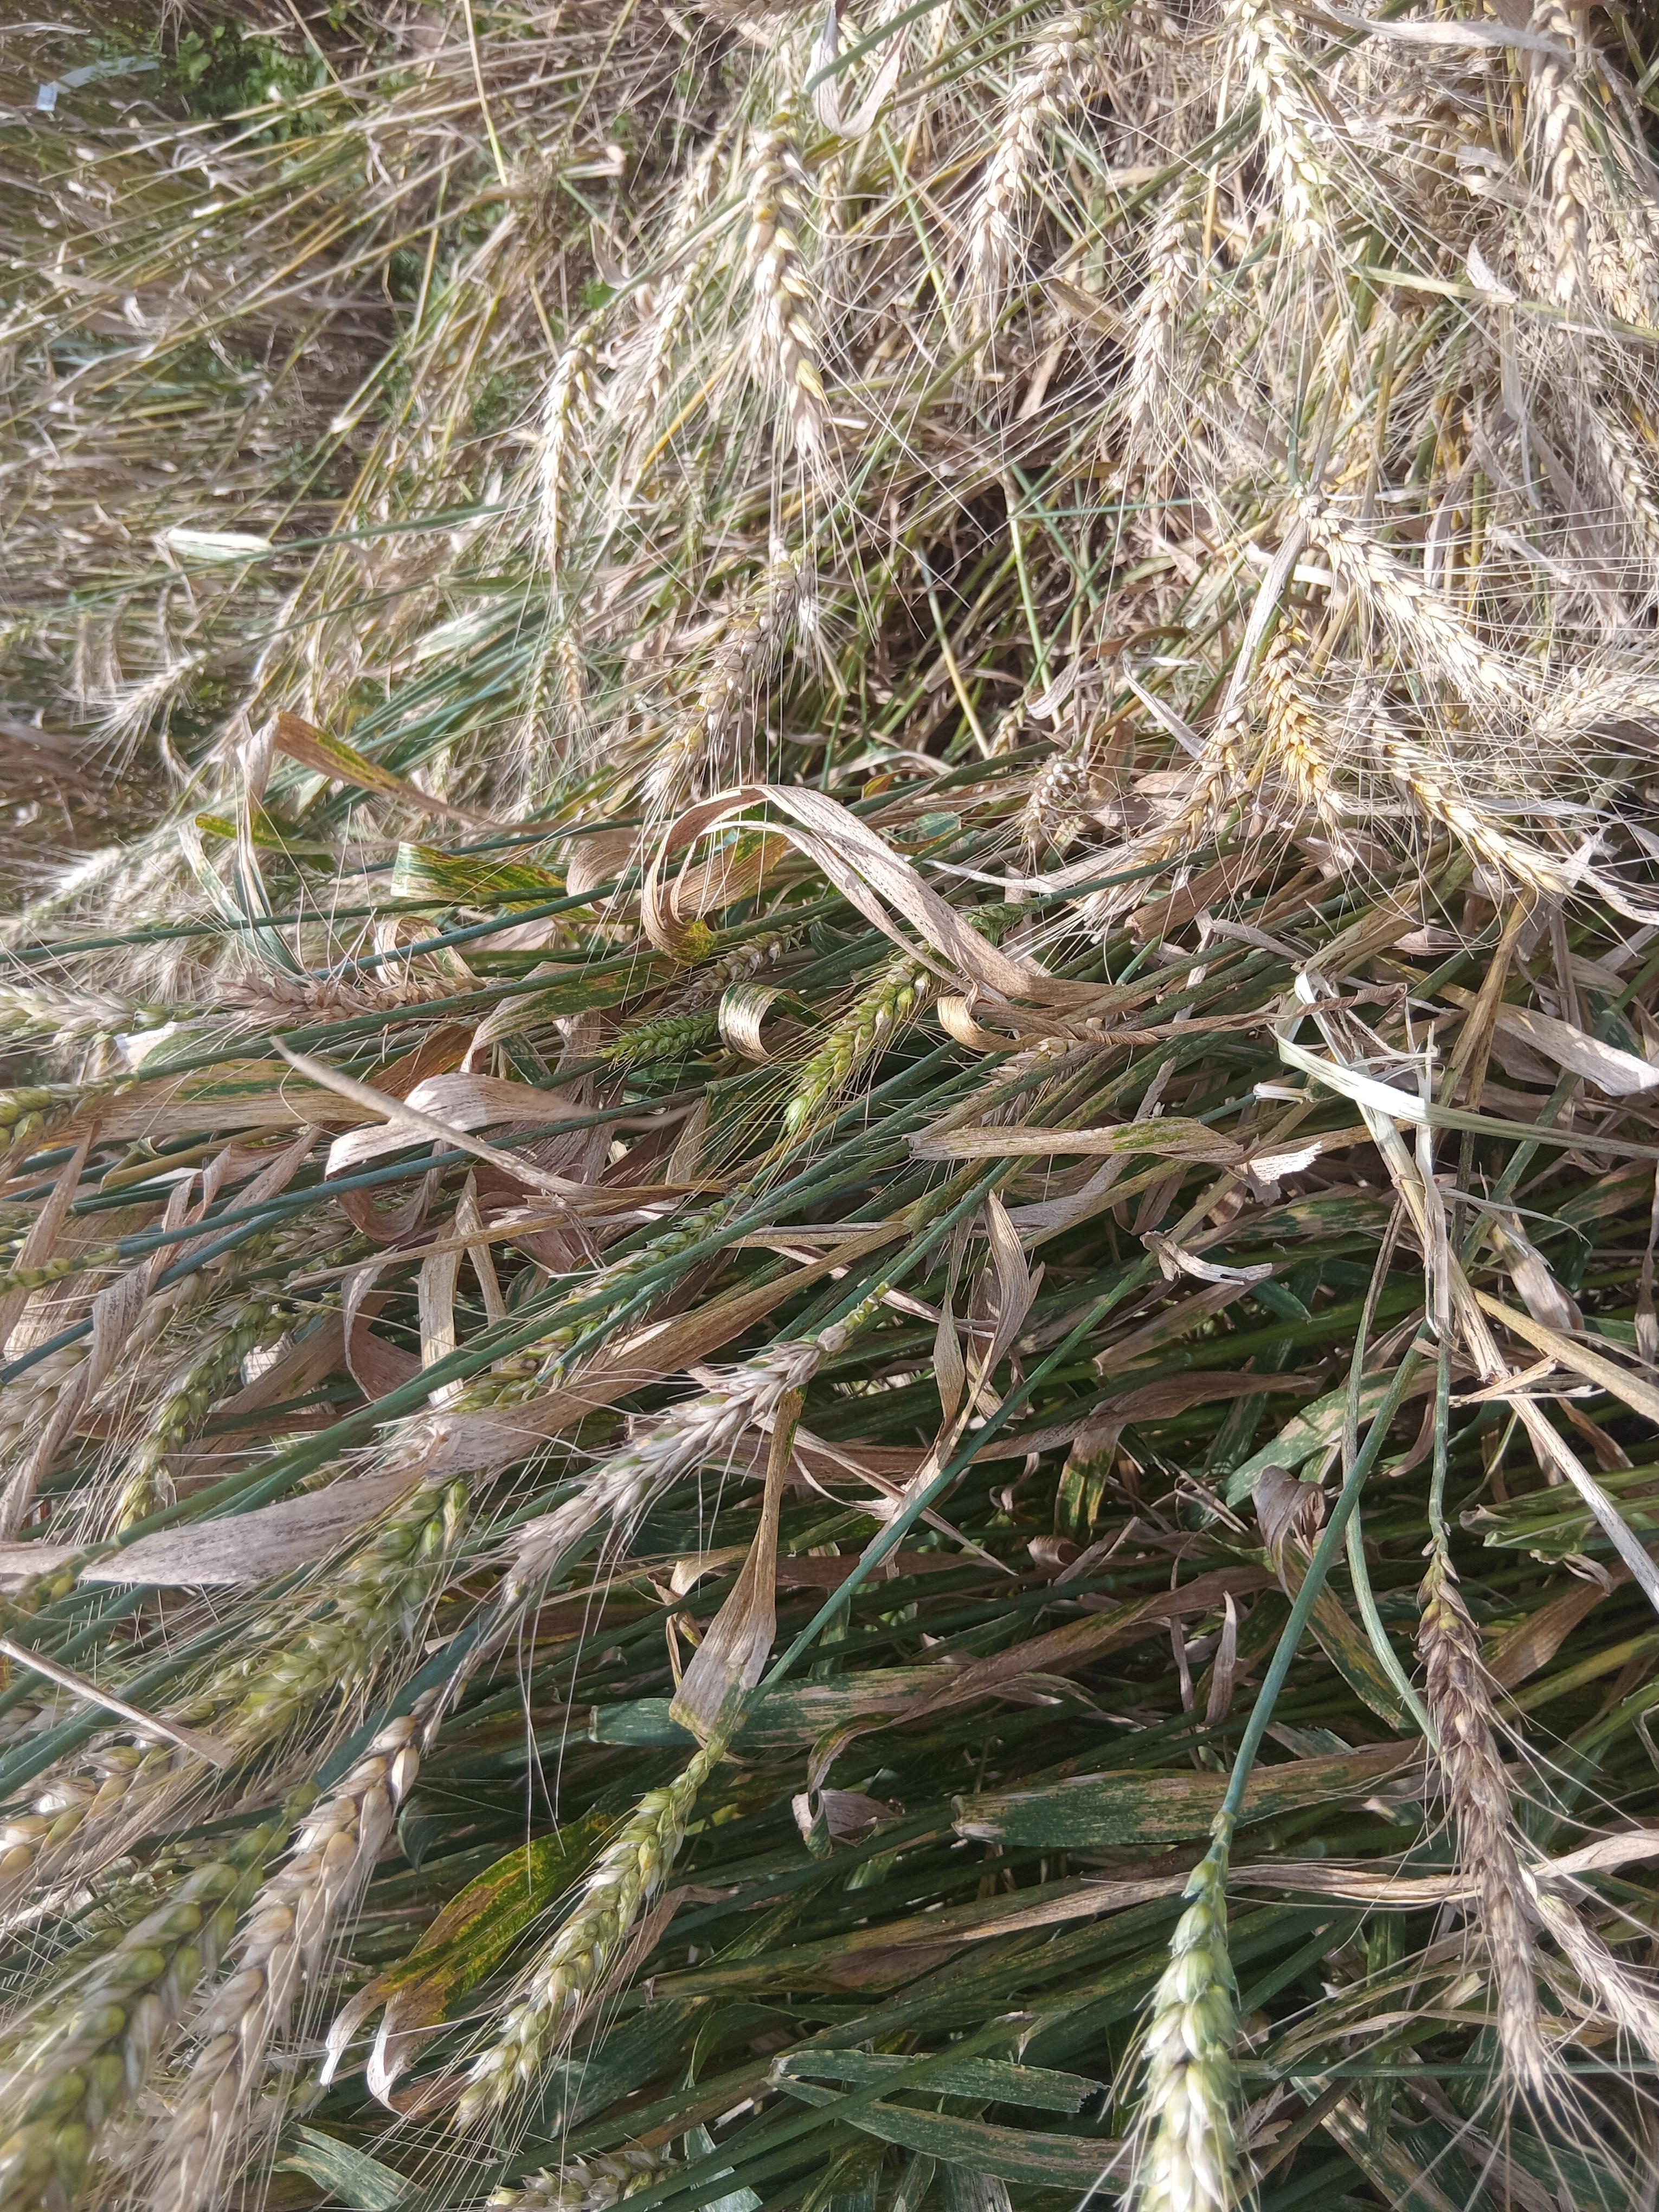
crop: wheat
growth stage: maturity
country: Kenya
